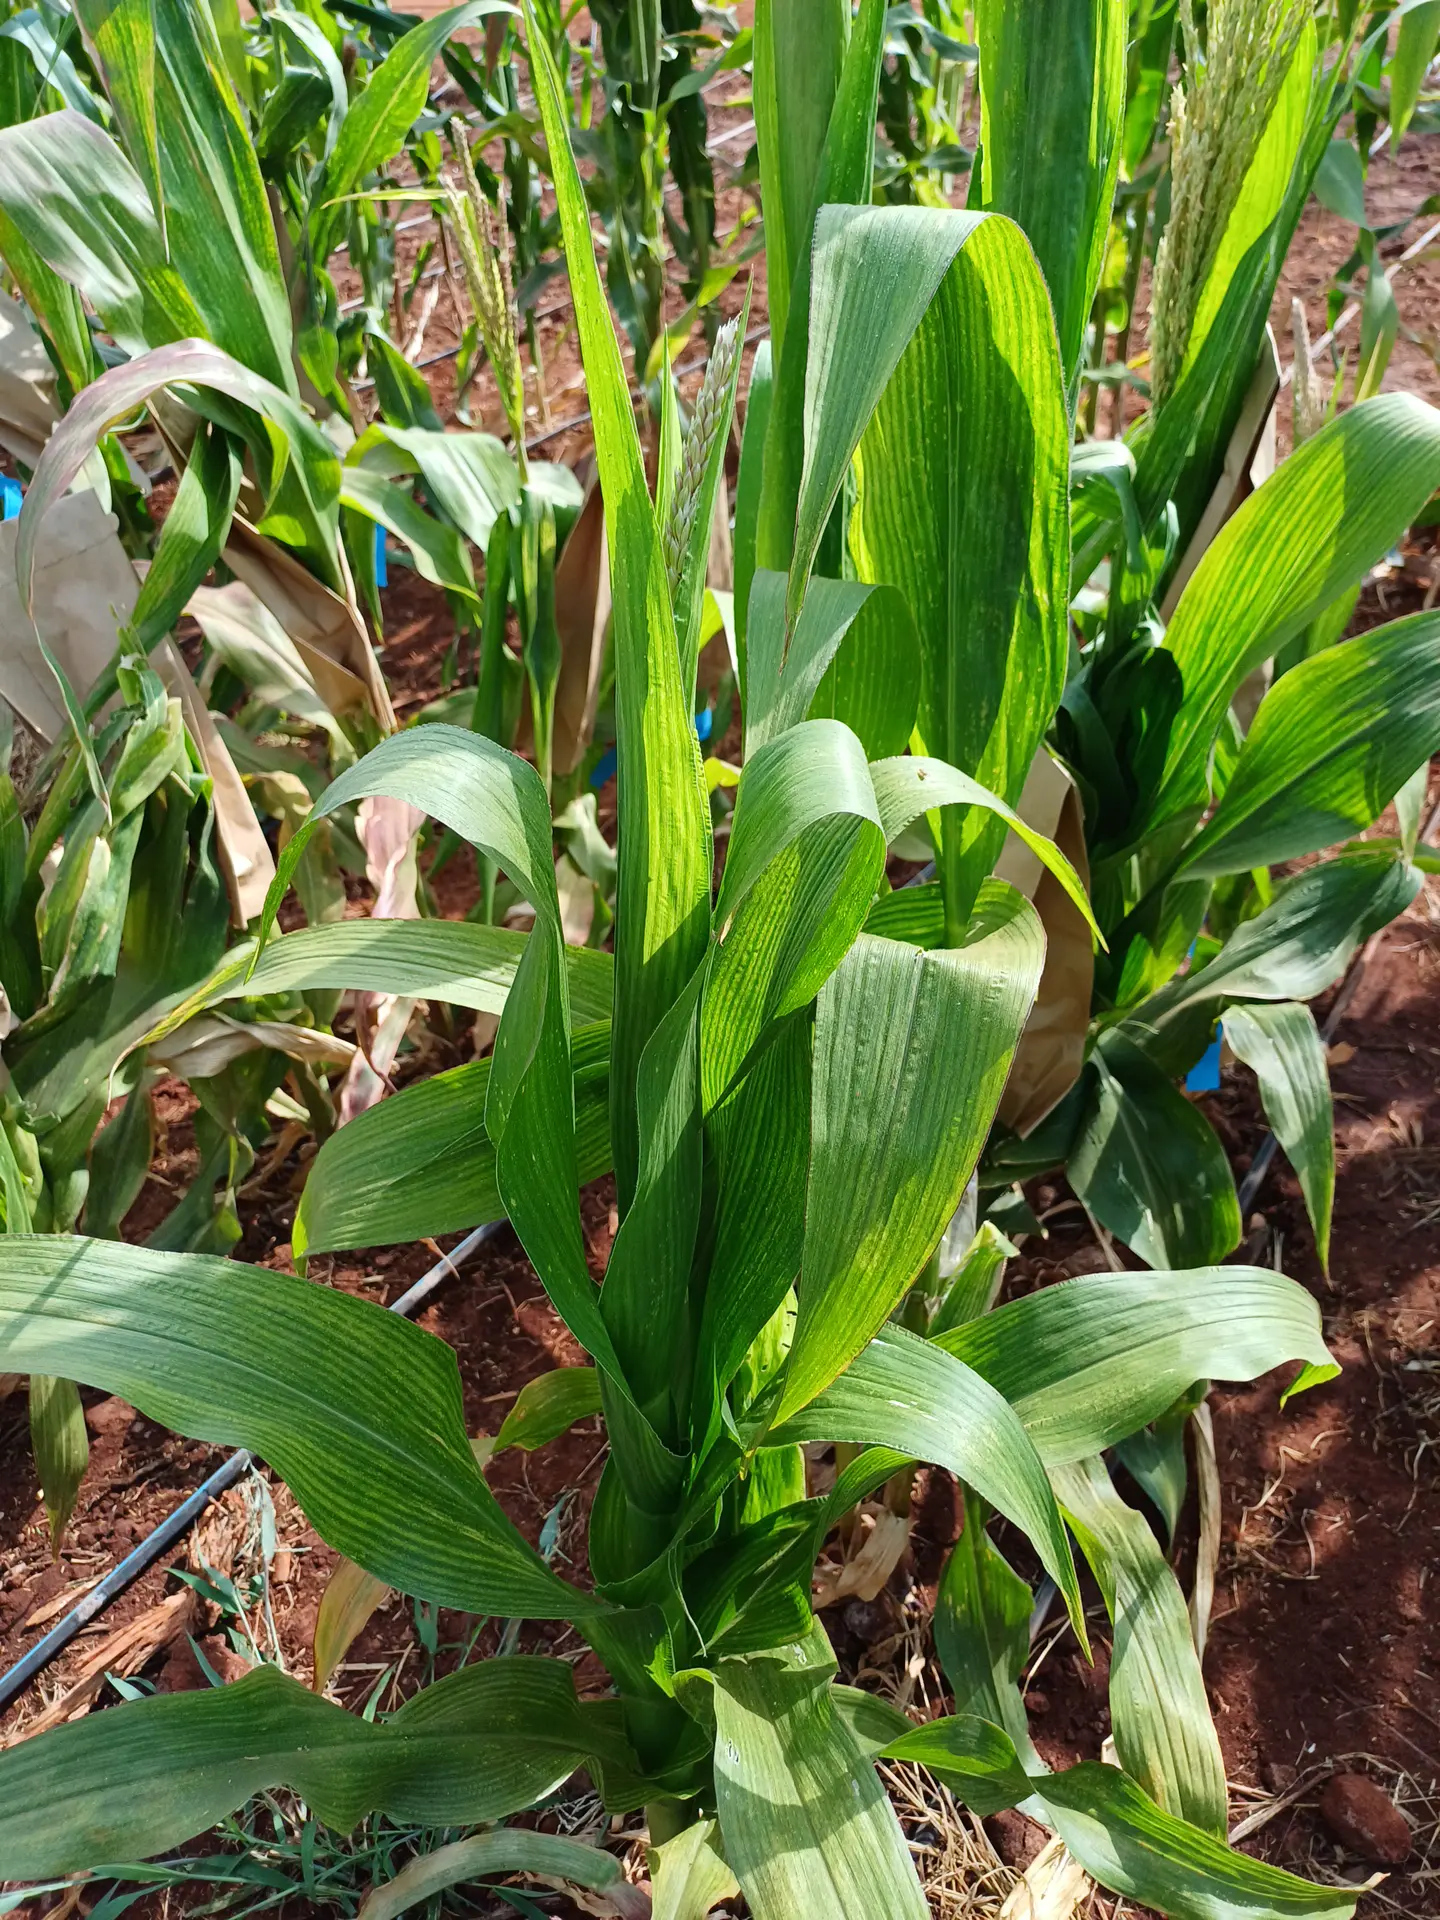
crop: maize
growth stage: flowering
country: Kenya
